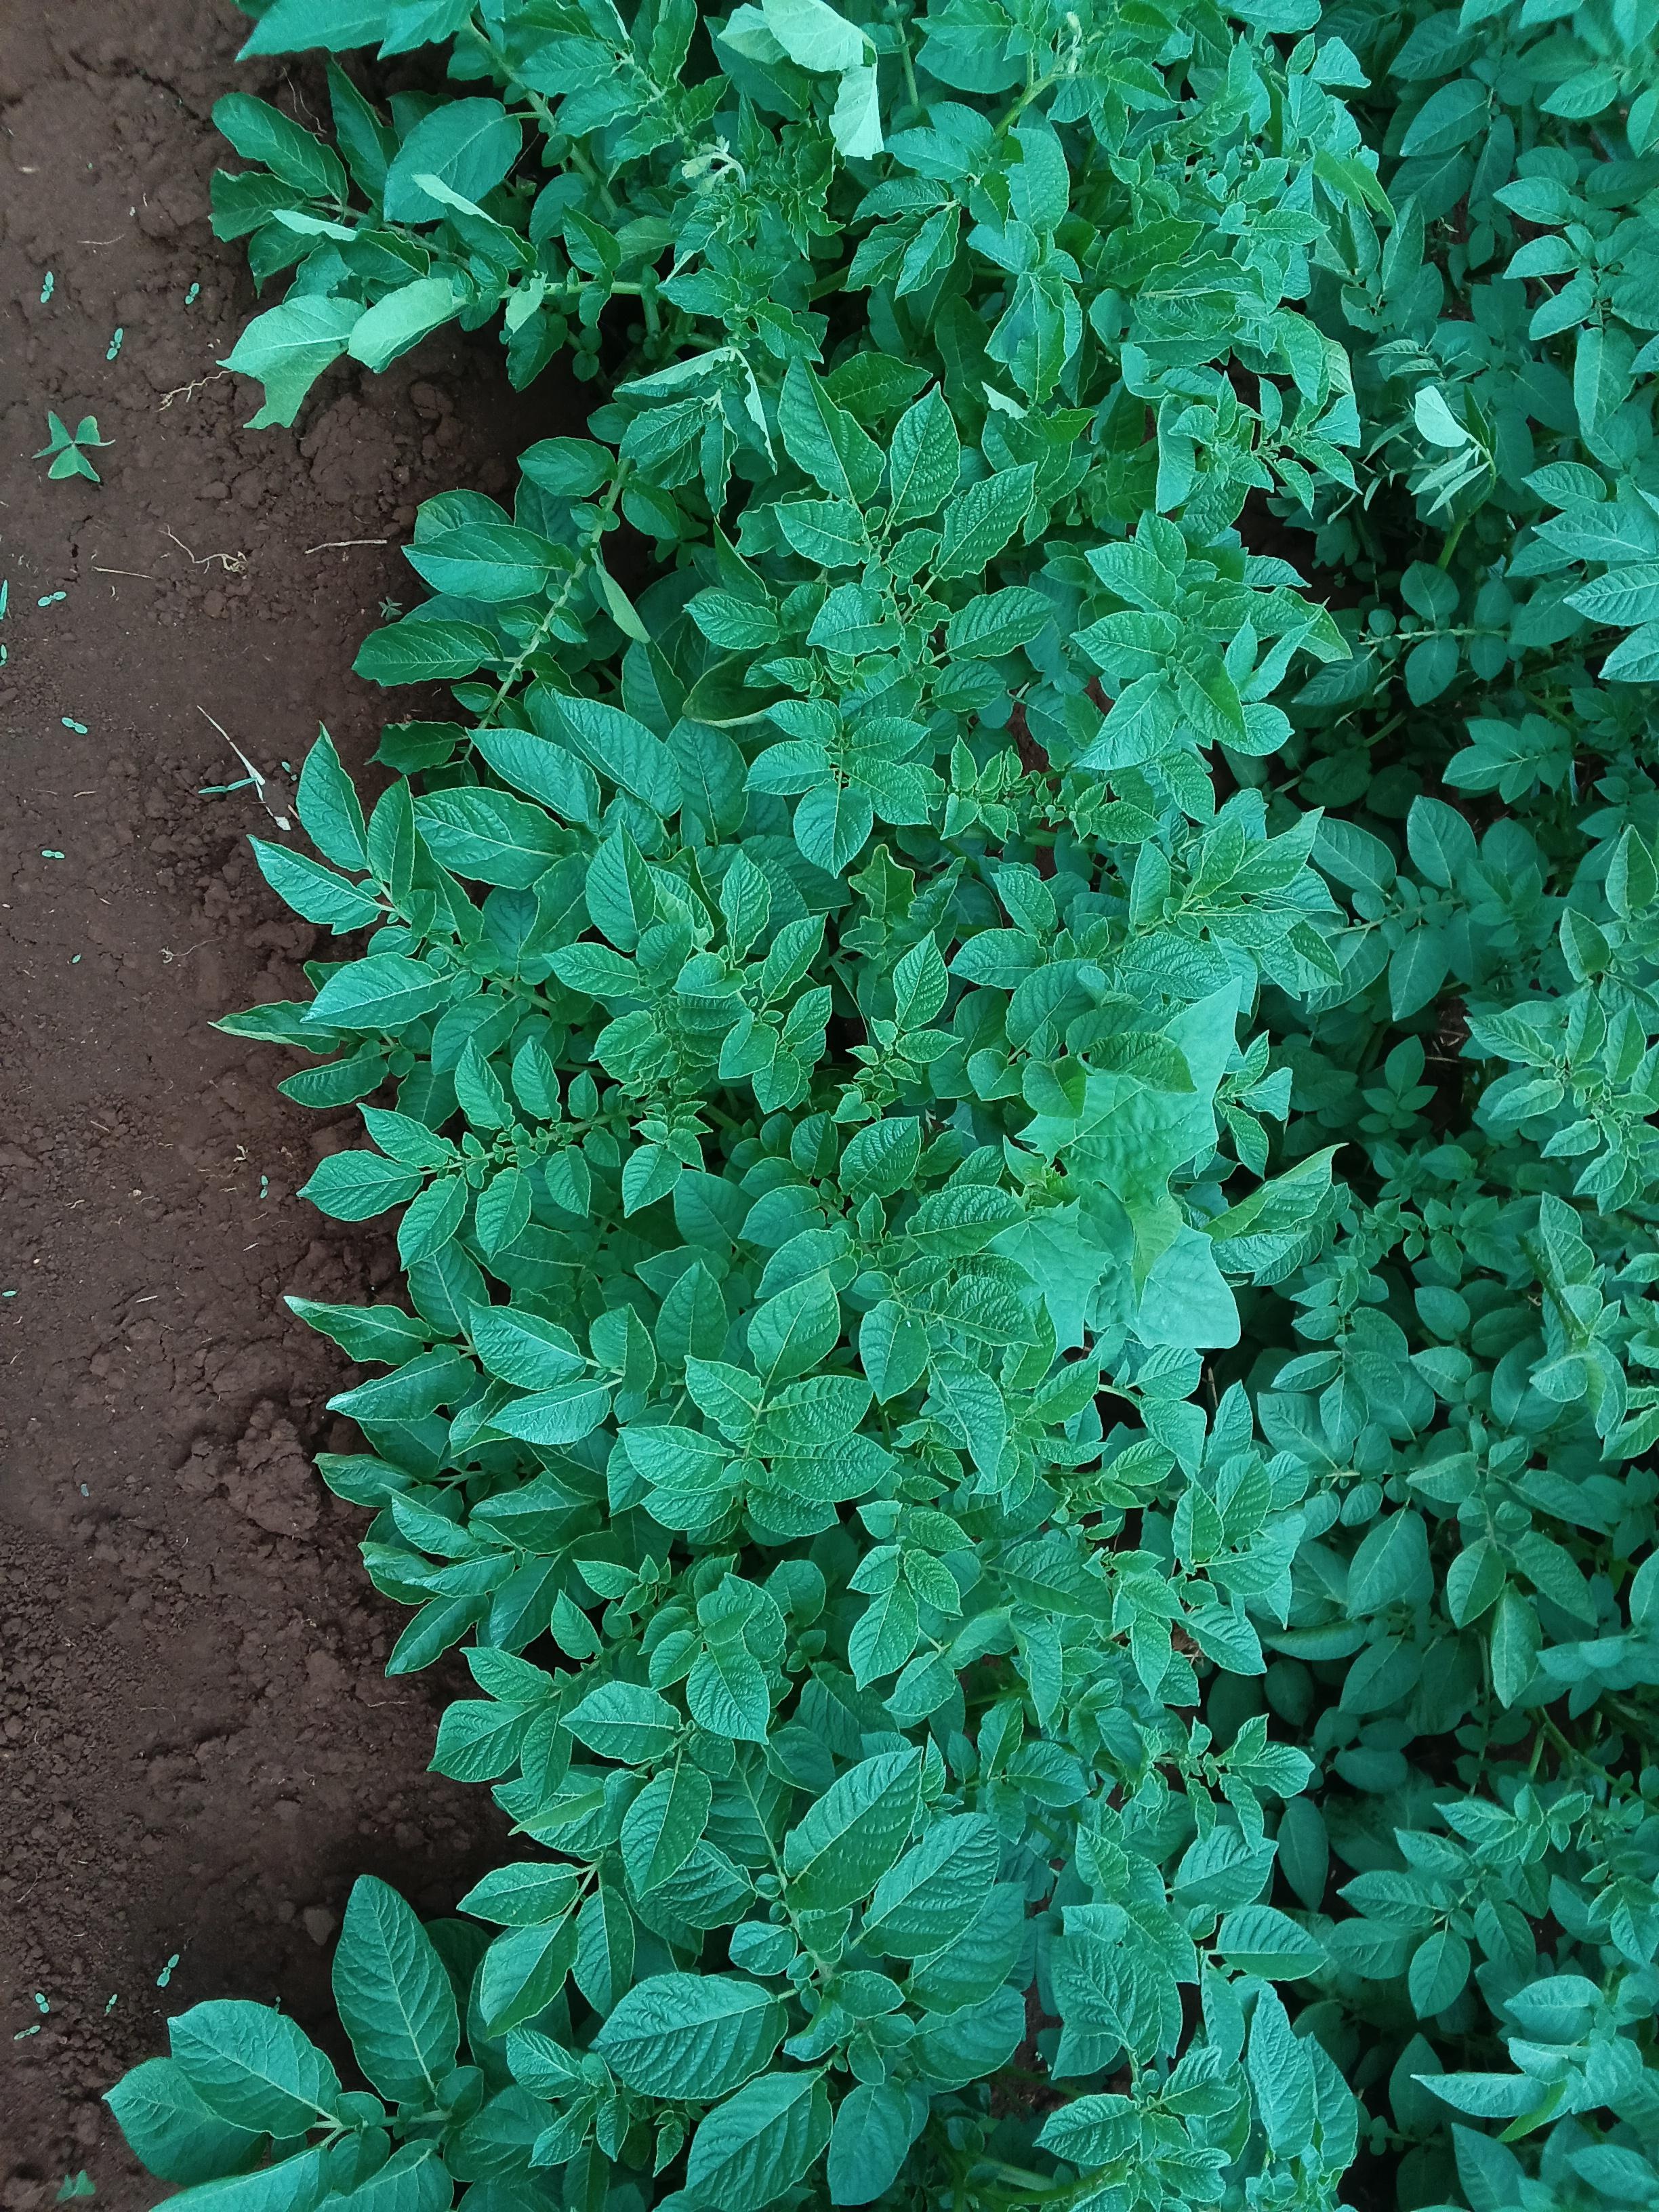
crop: potato
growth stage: vegetative
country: Kenya
